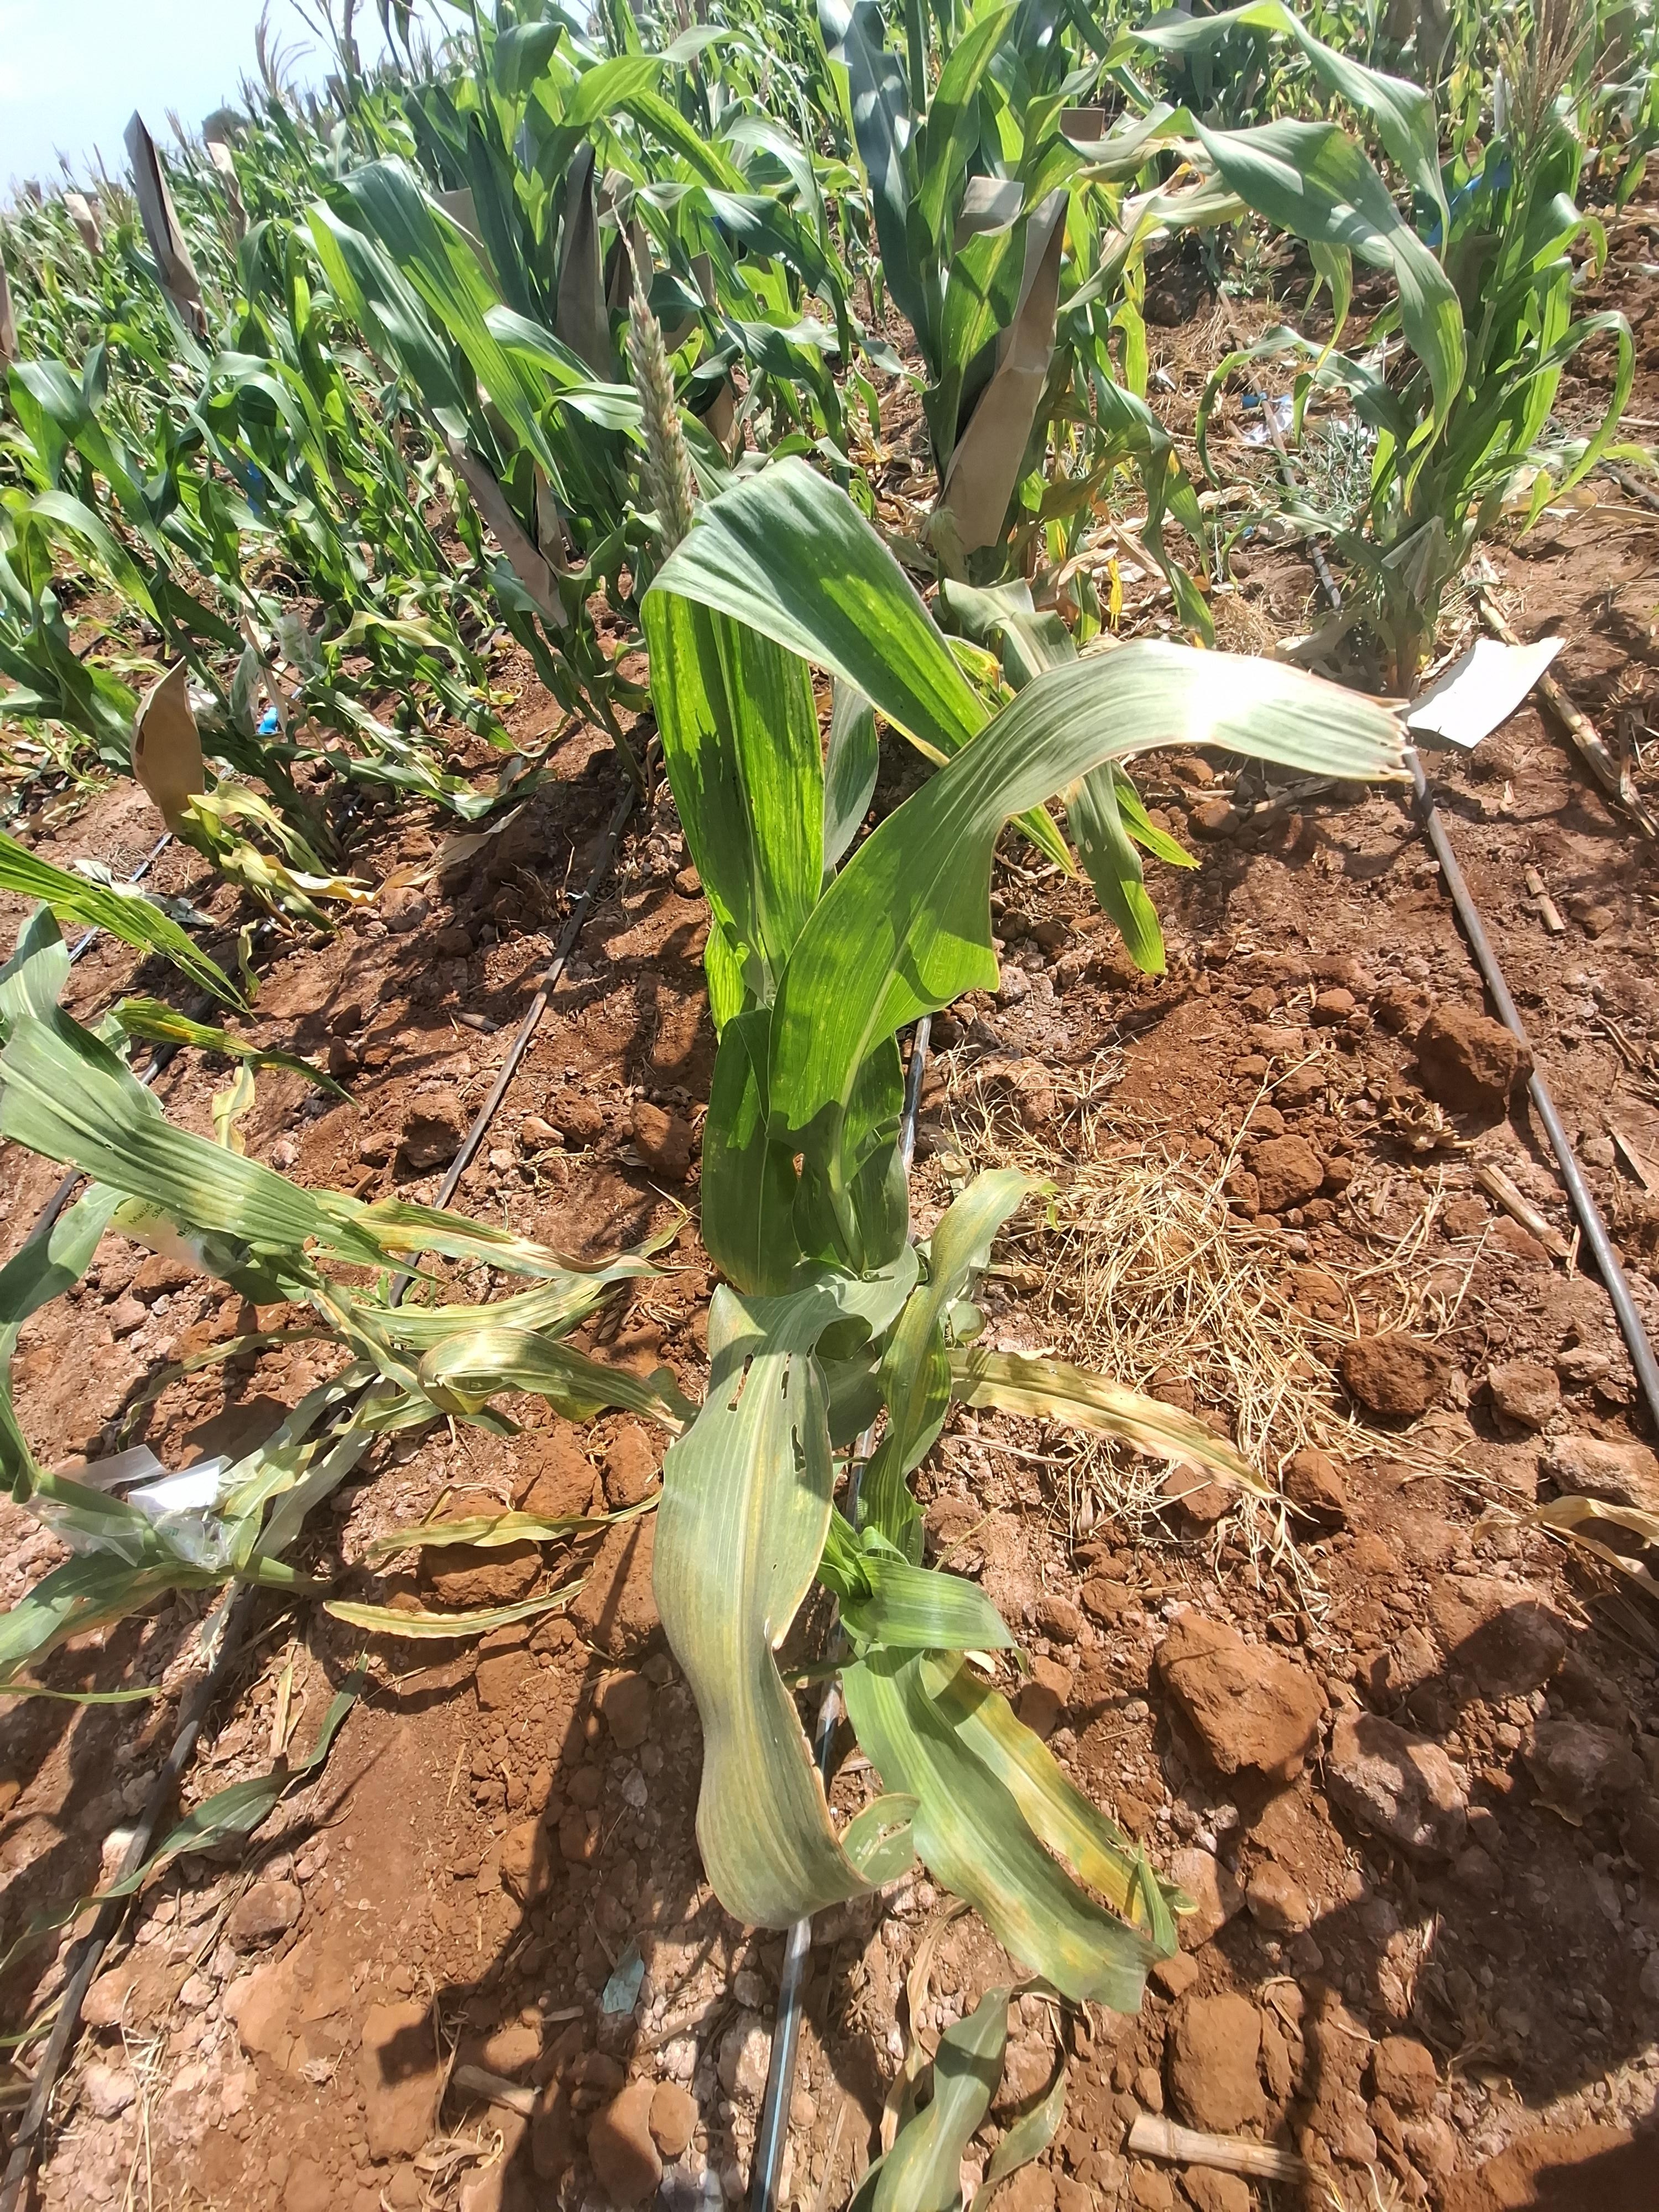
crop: maize
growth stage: flowering
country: Kenya
